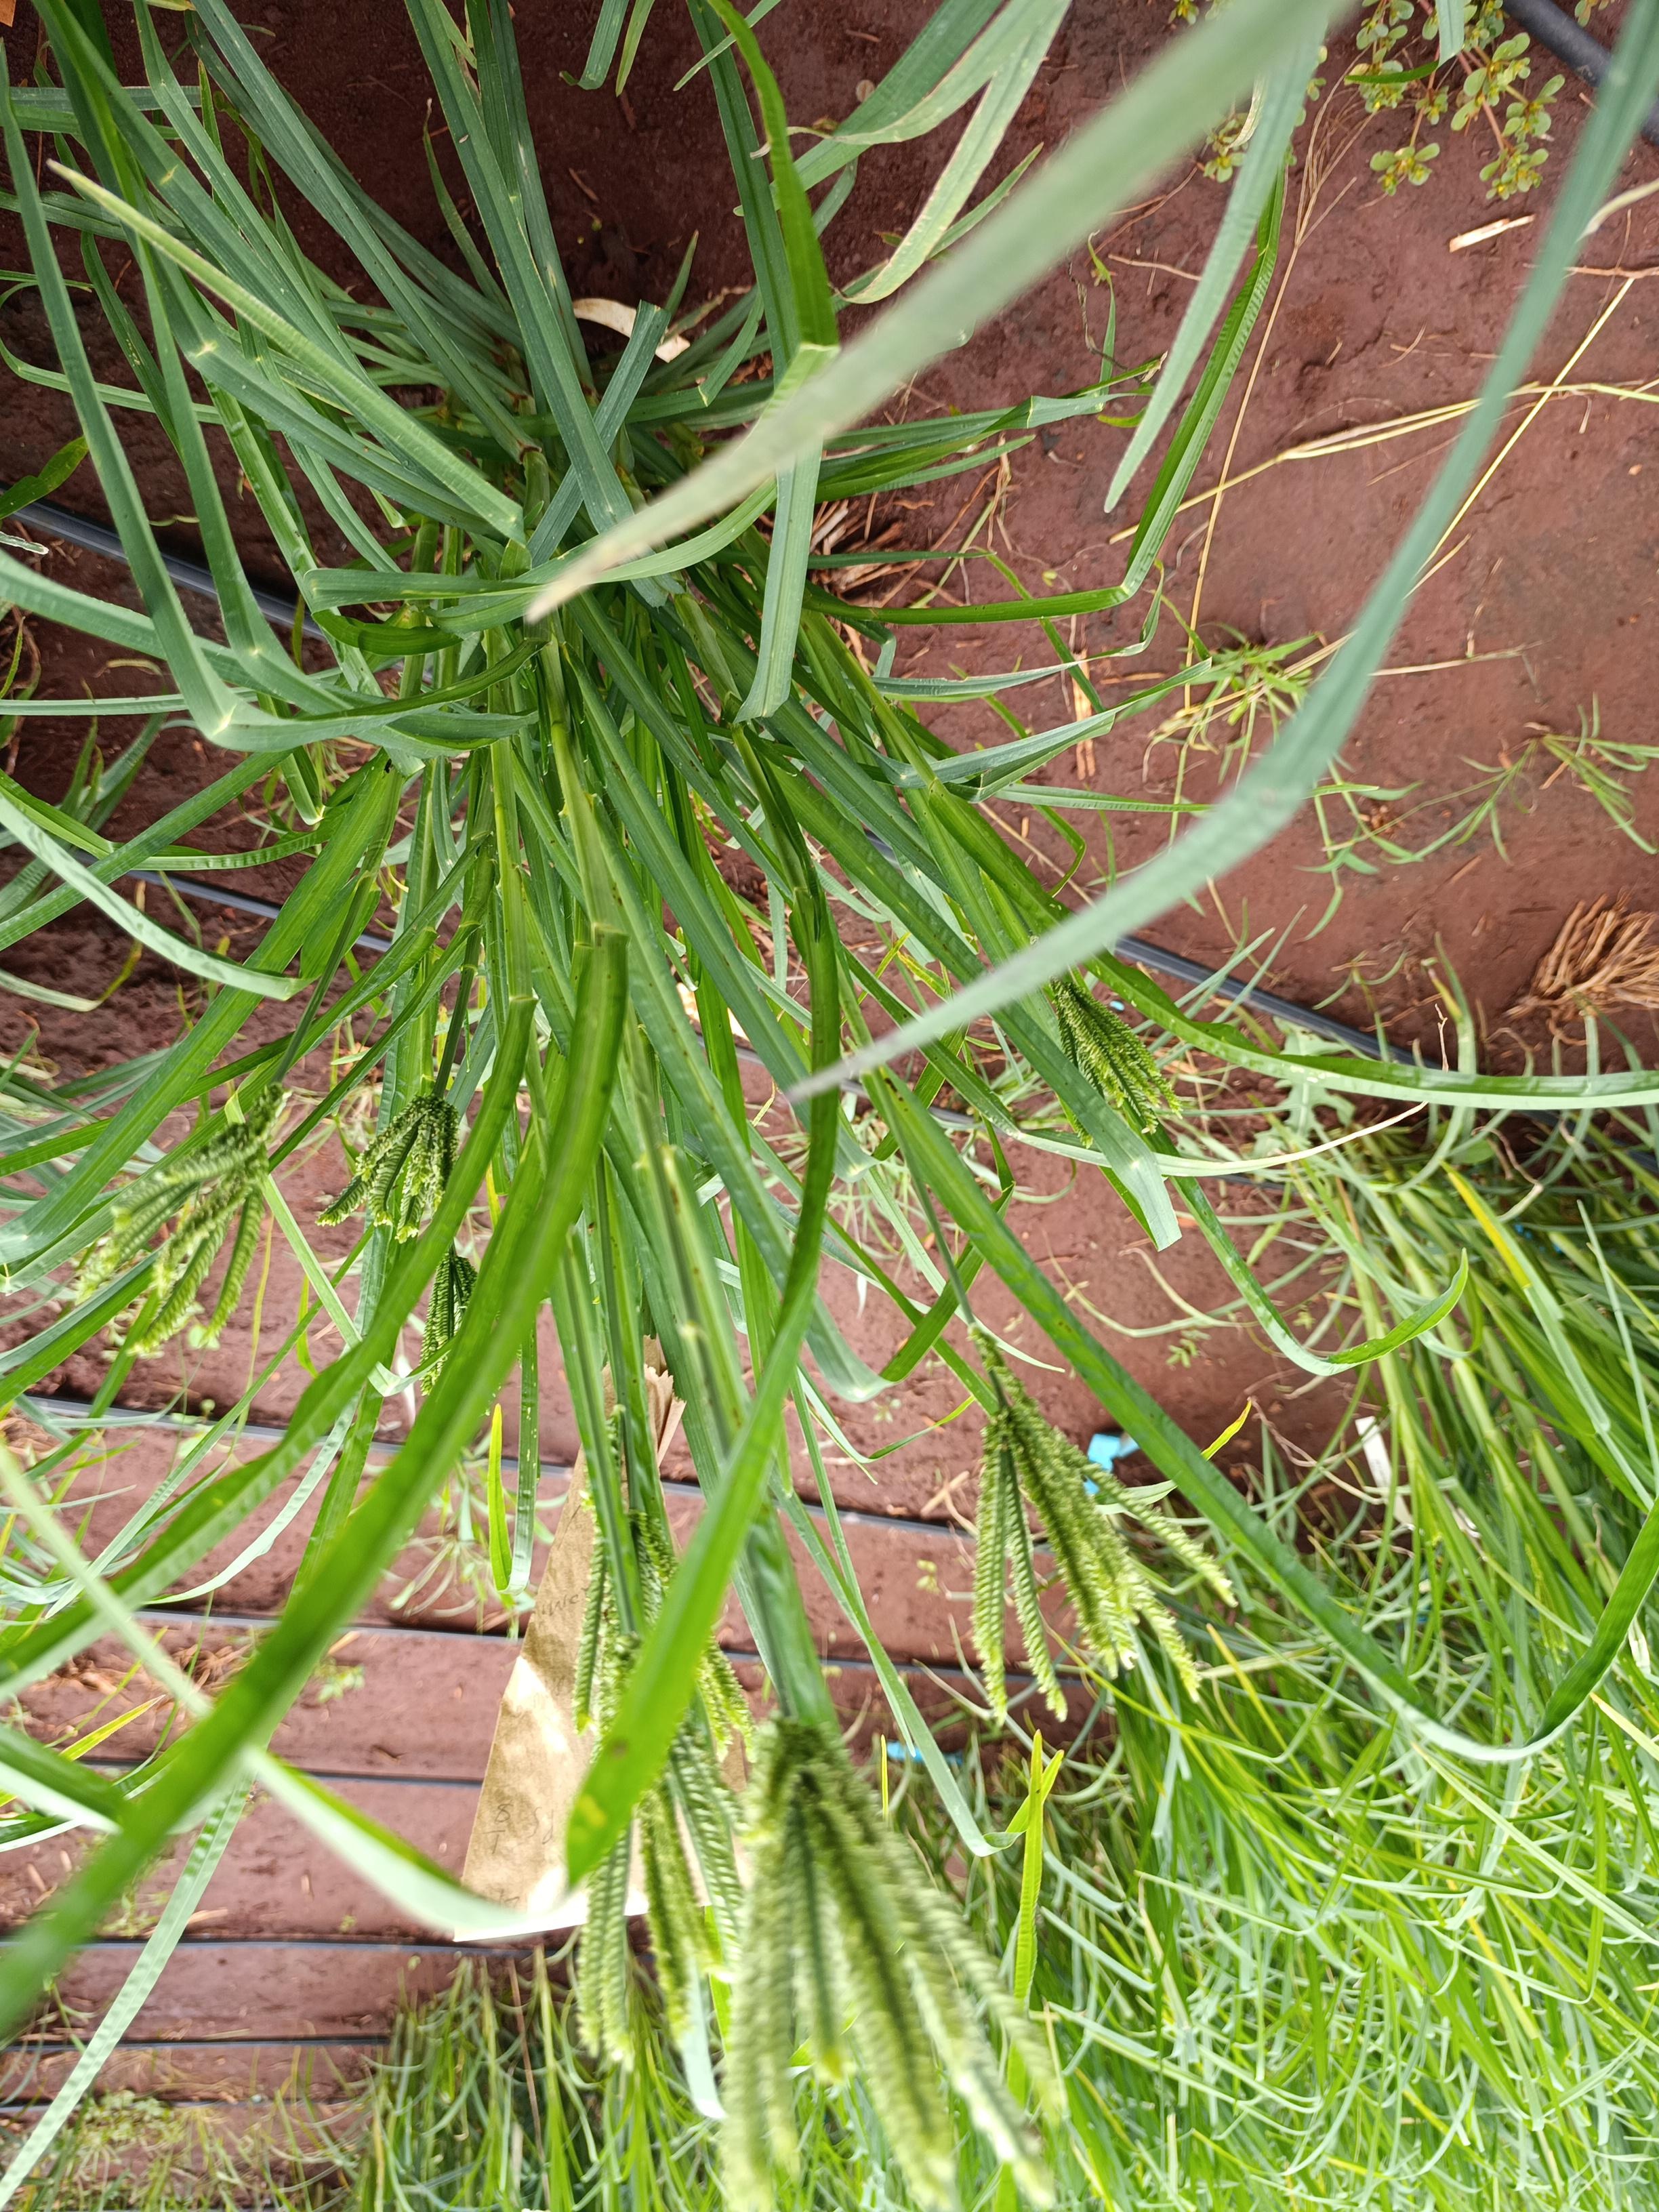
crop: finger millet
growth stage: flowering
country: Kenya
